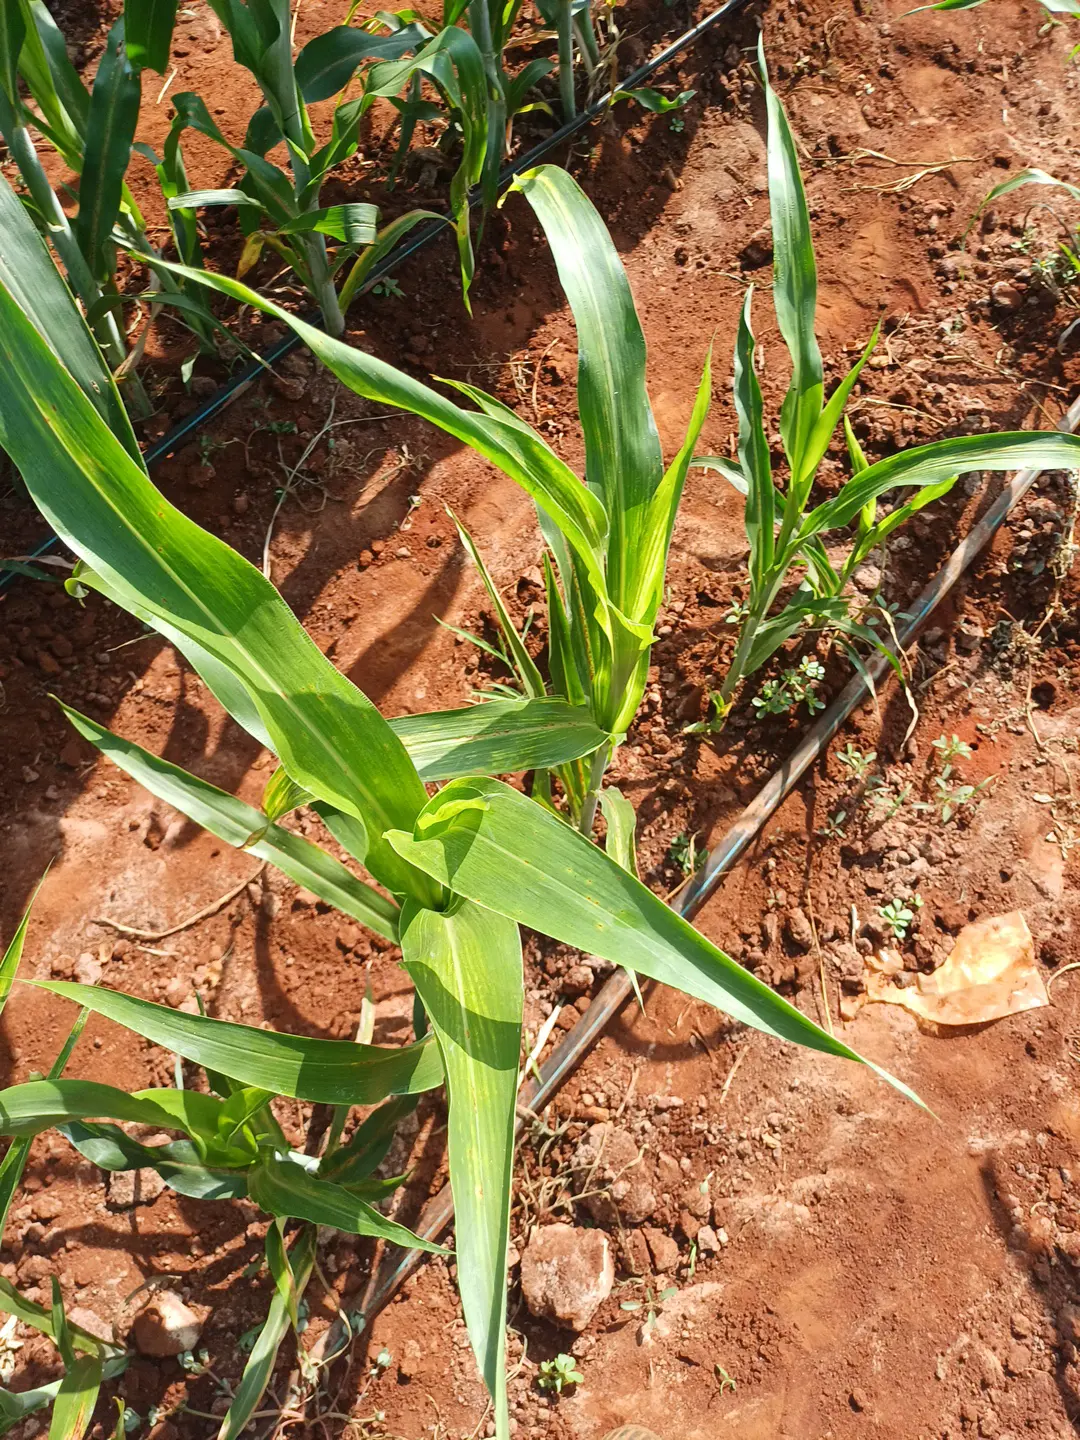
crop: sorghum
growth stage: vegetative
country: Kenya
